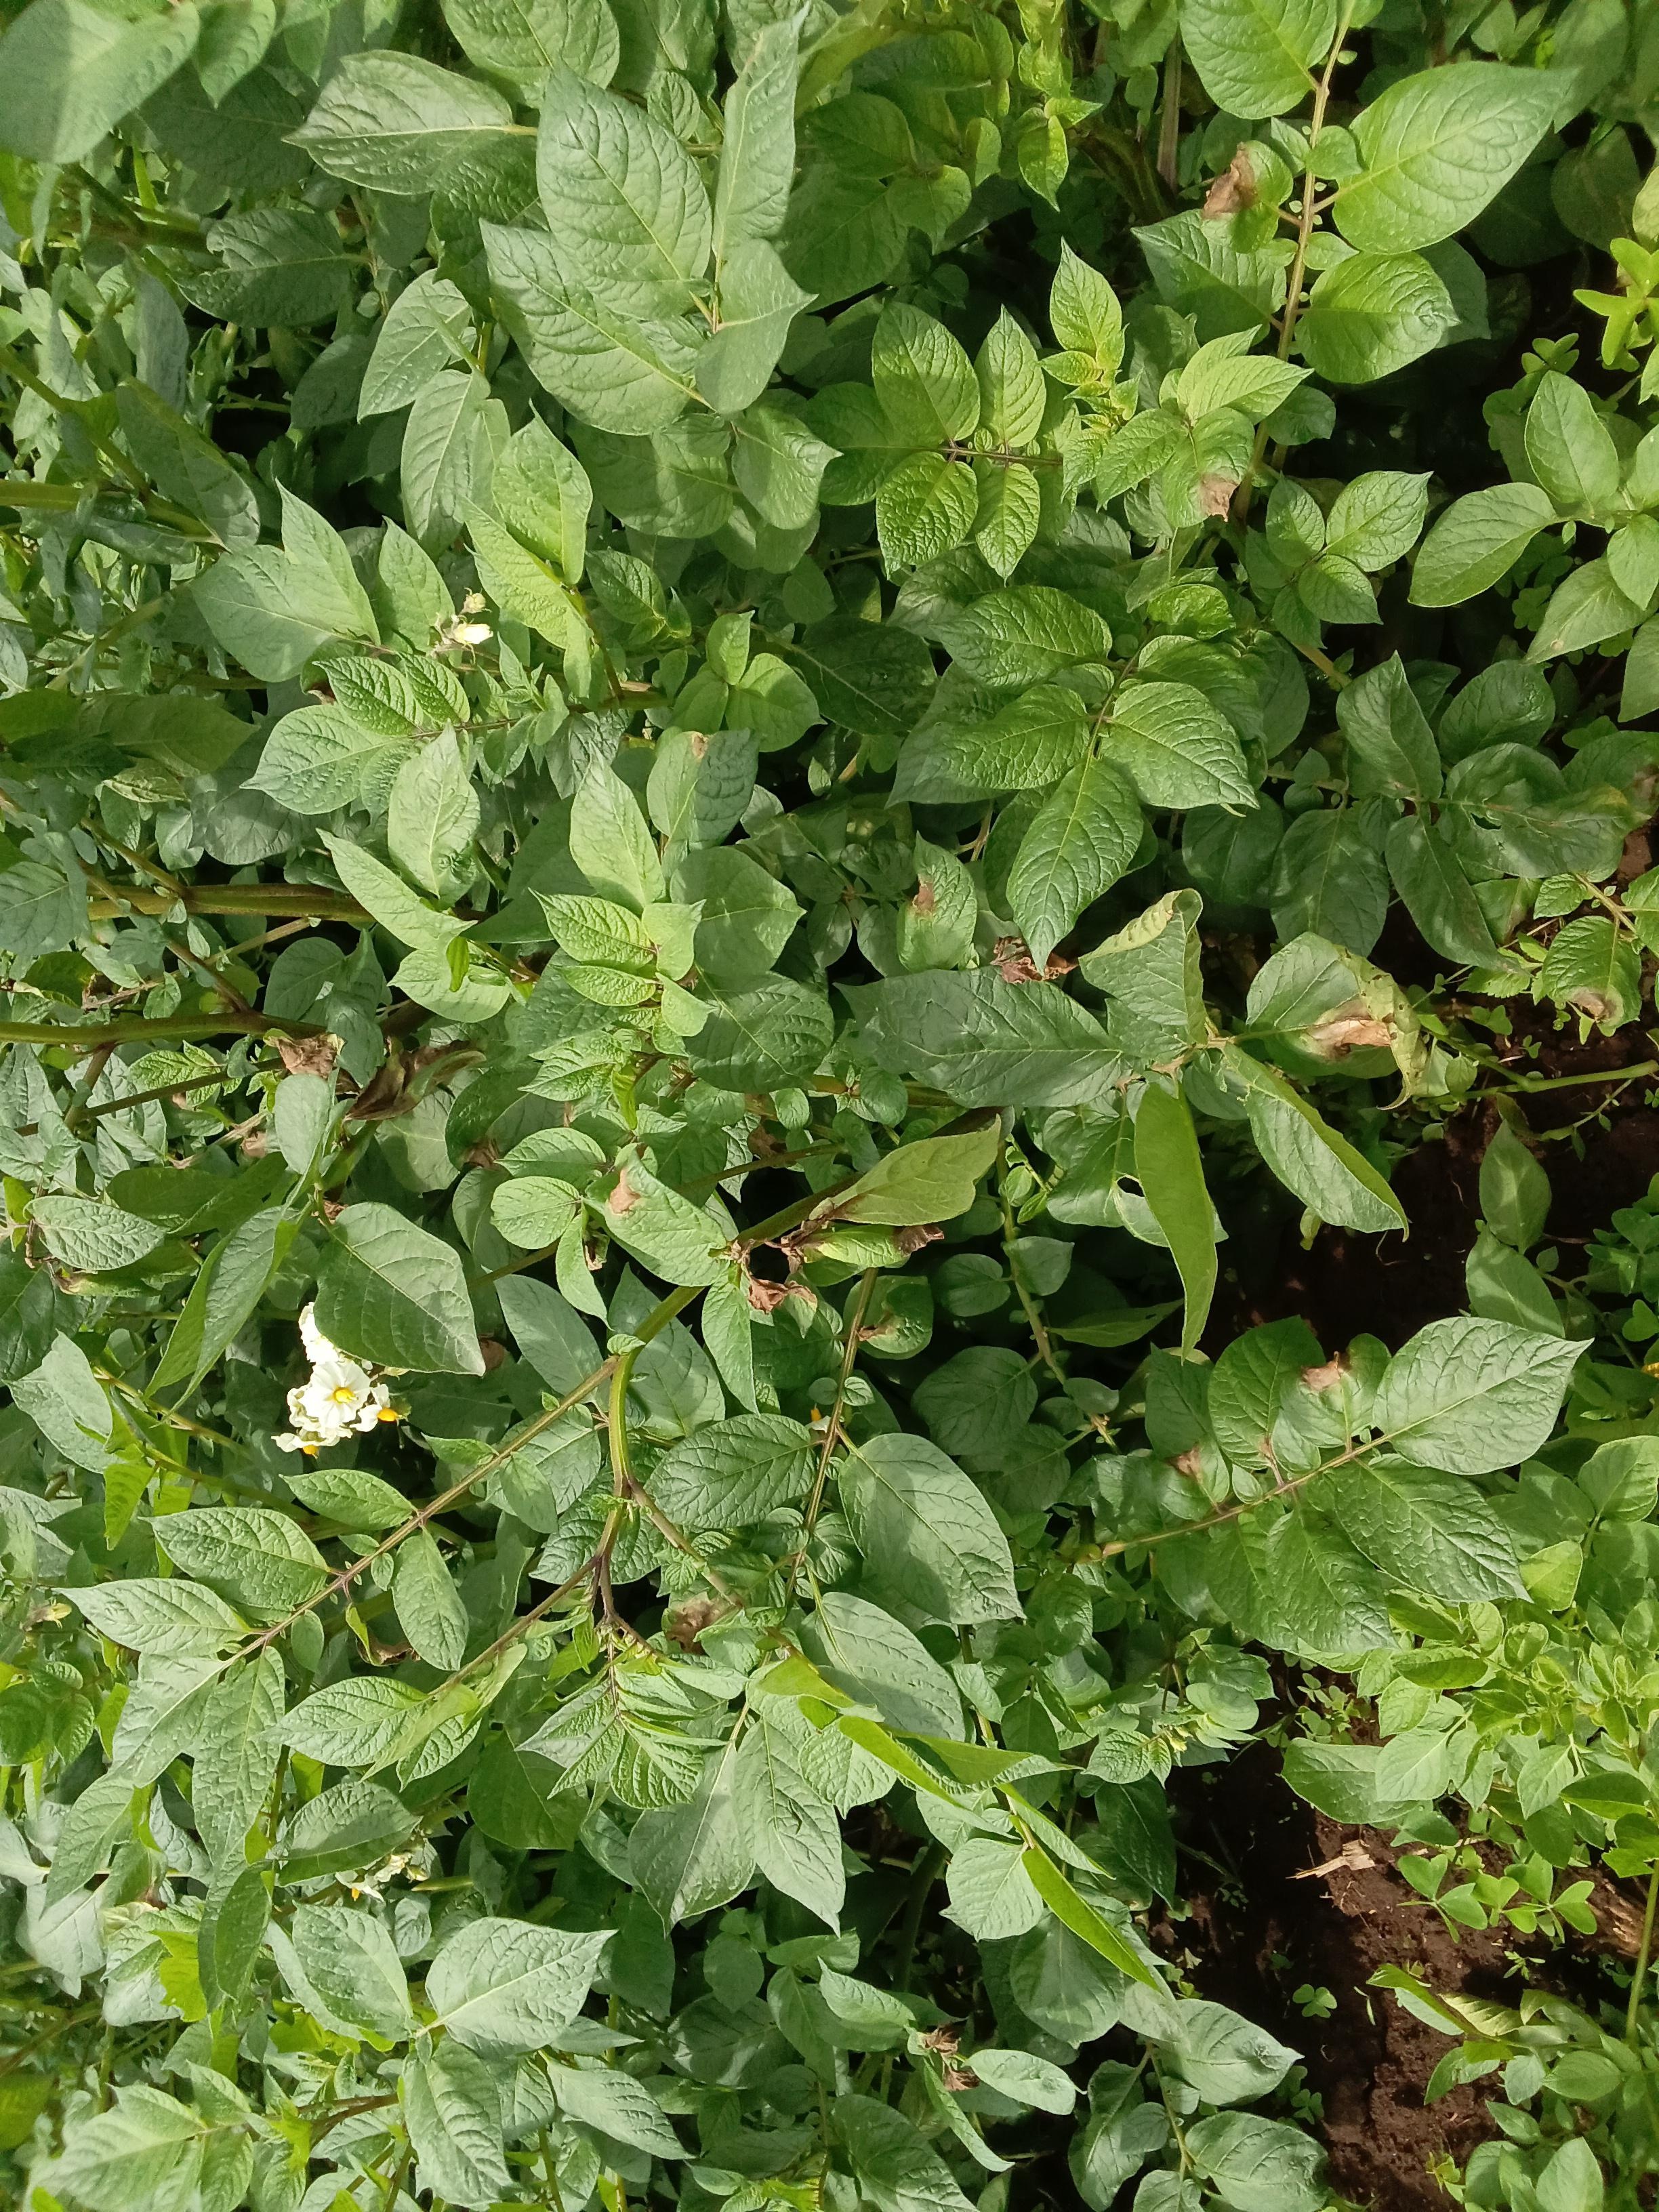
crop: potato
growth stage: flowering
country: Kenya
